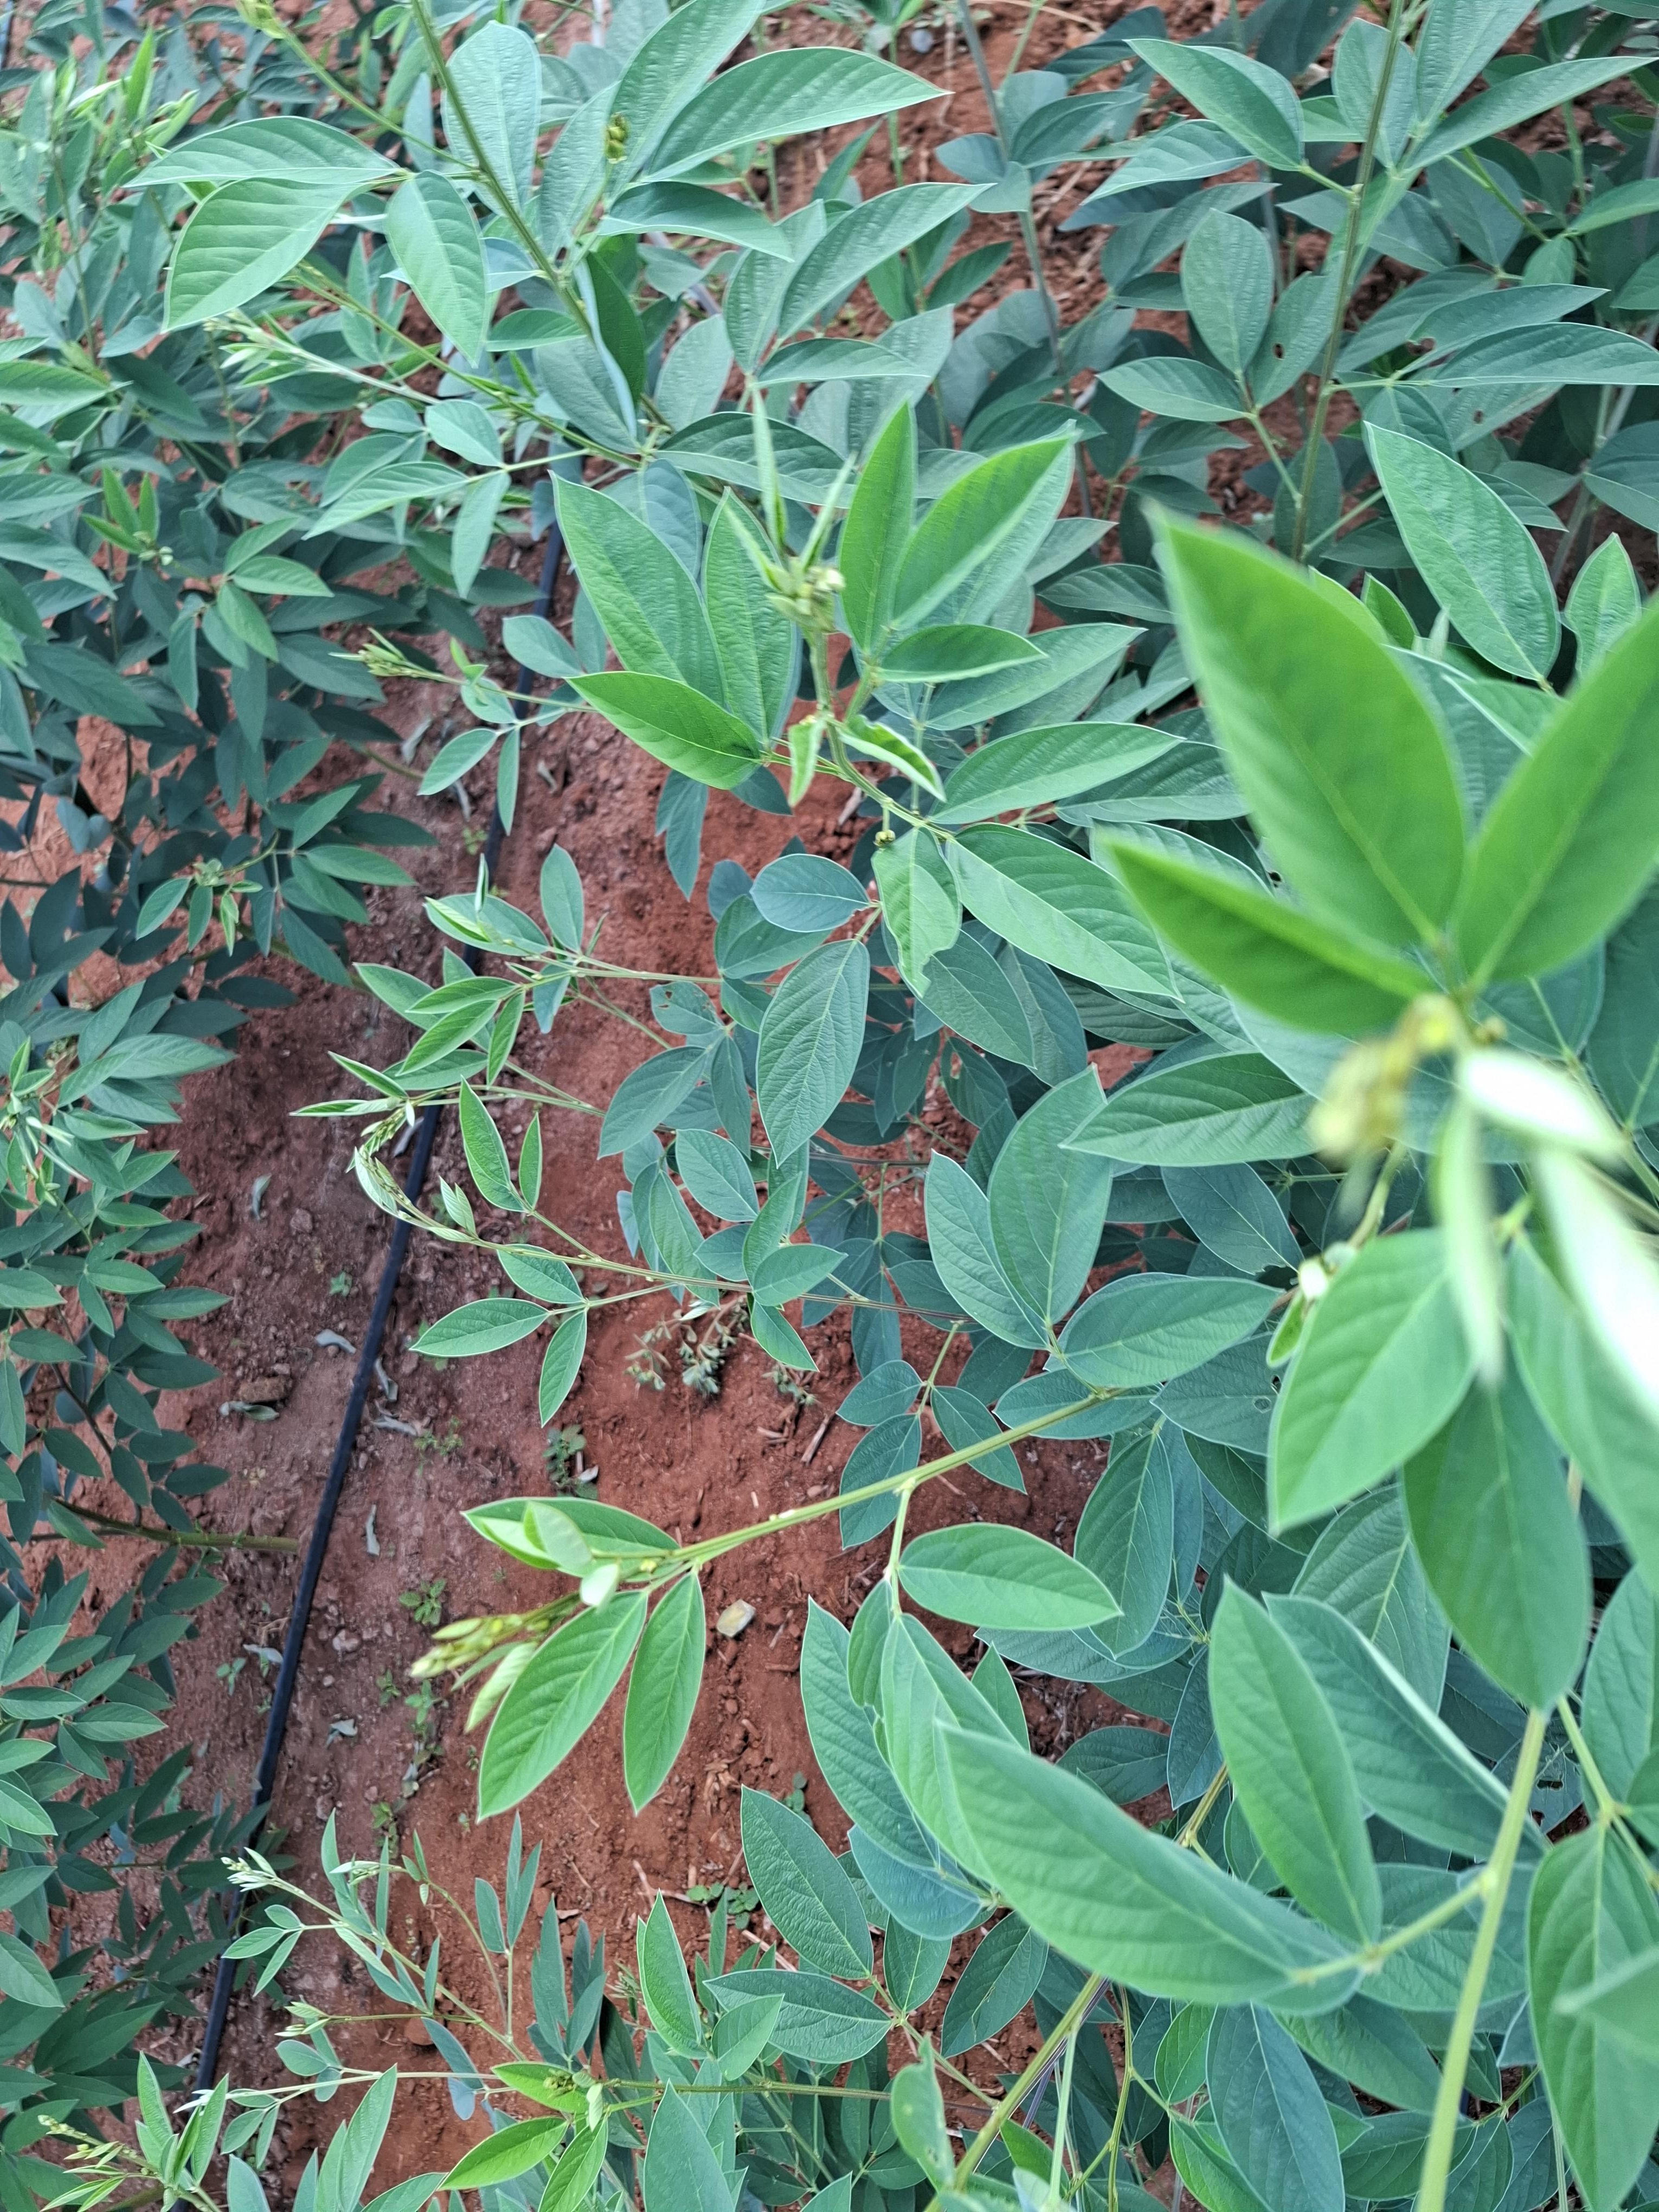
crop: pigeonpea
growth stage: vegetative
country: Kenya
